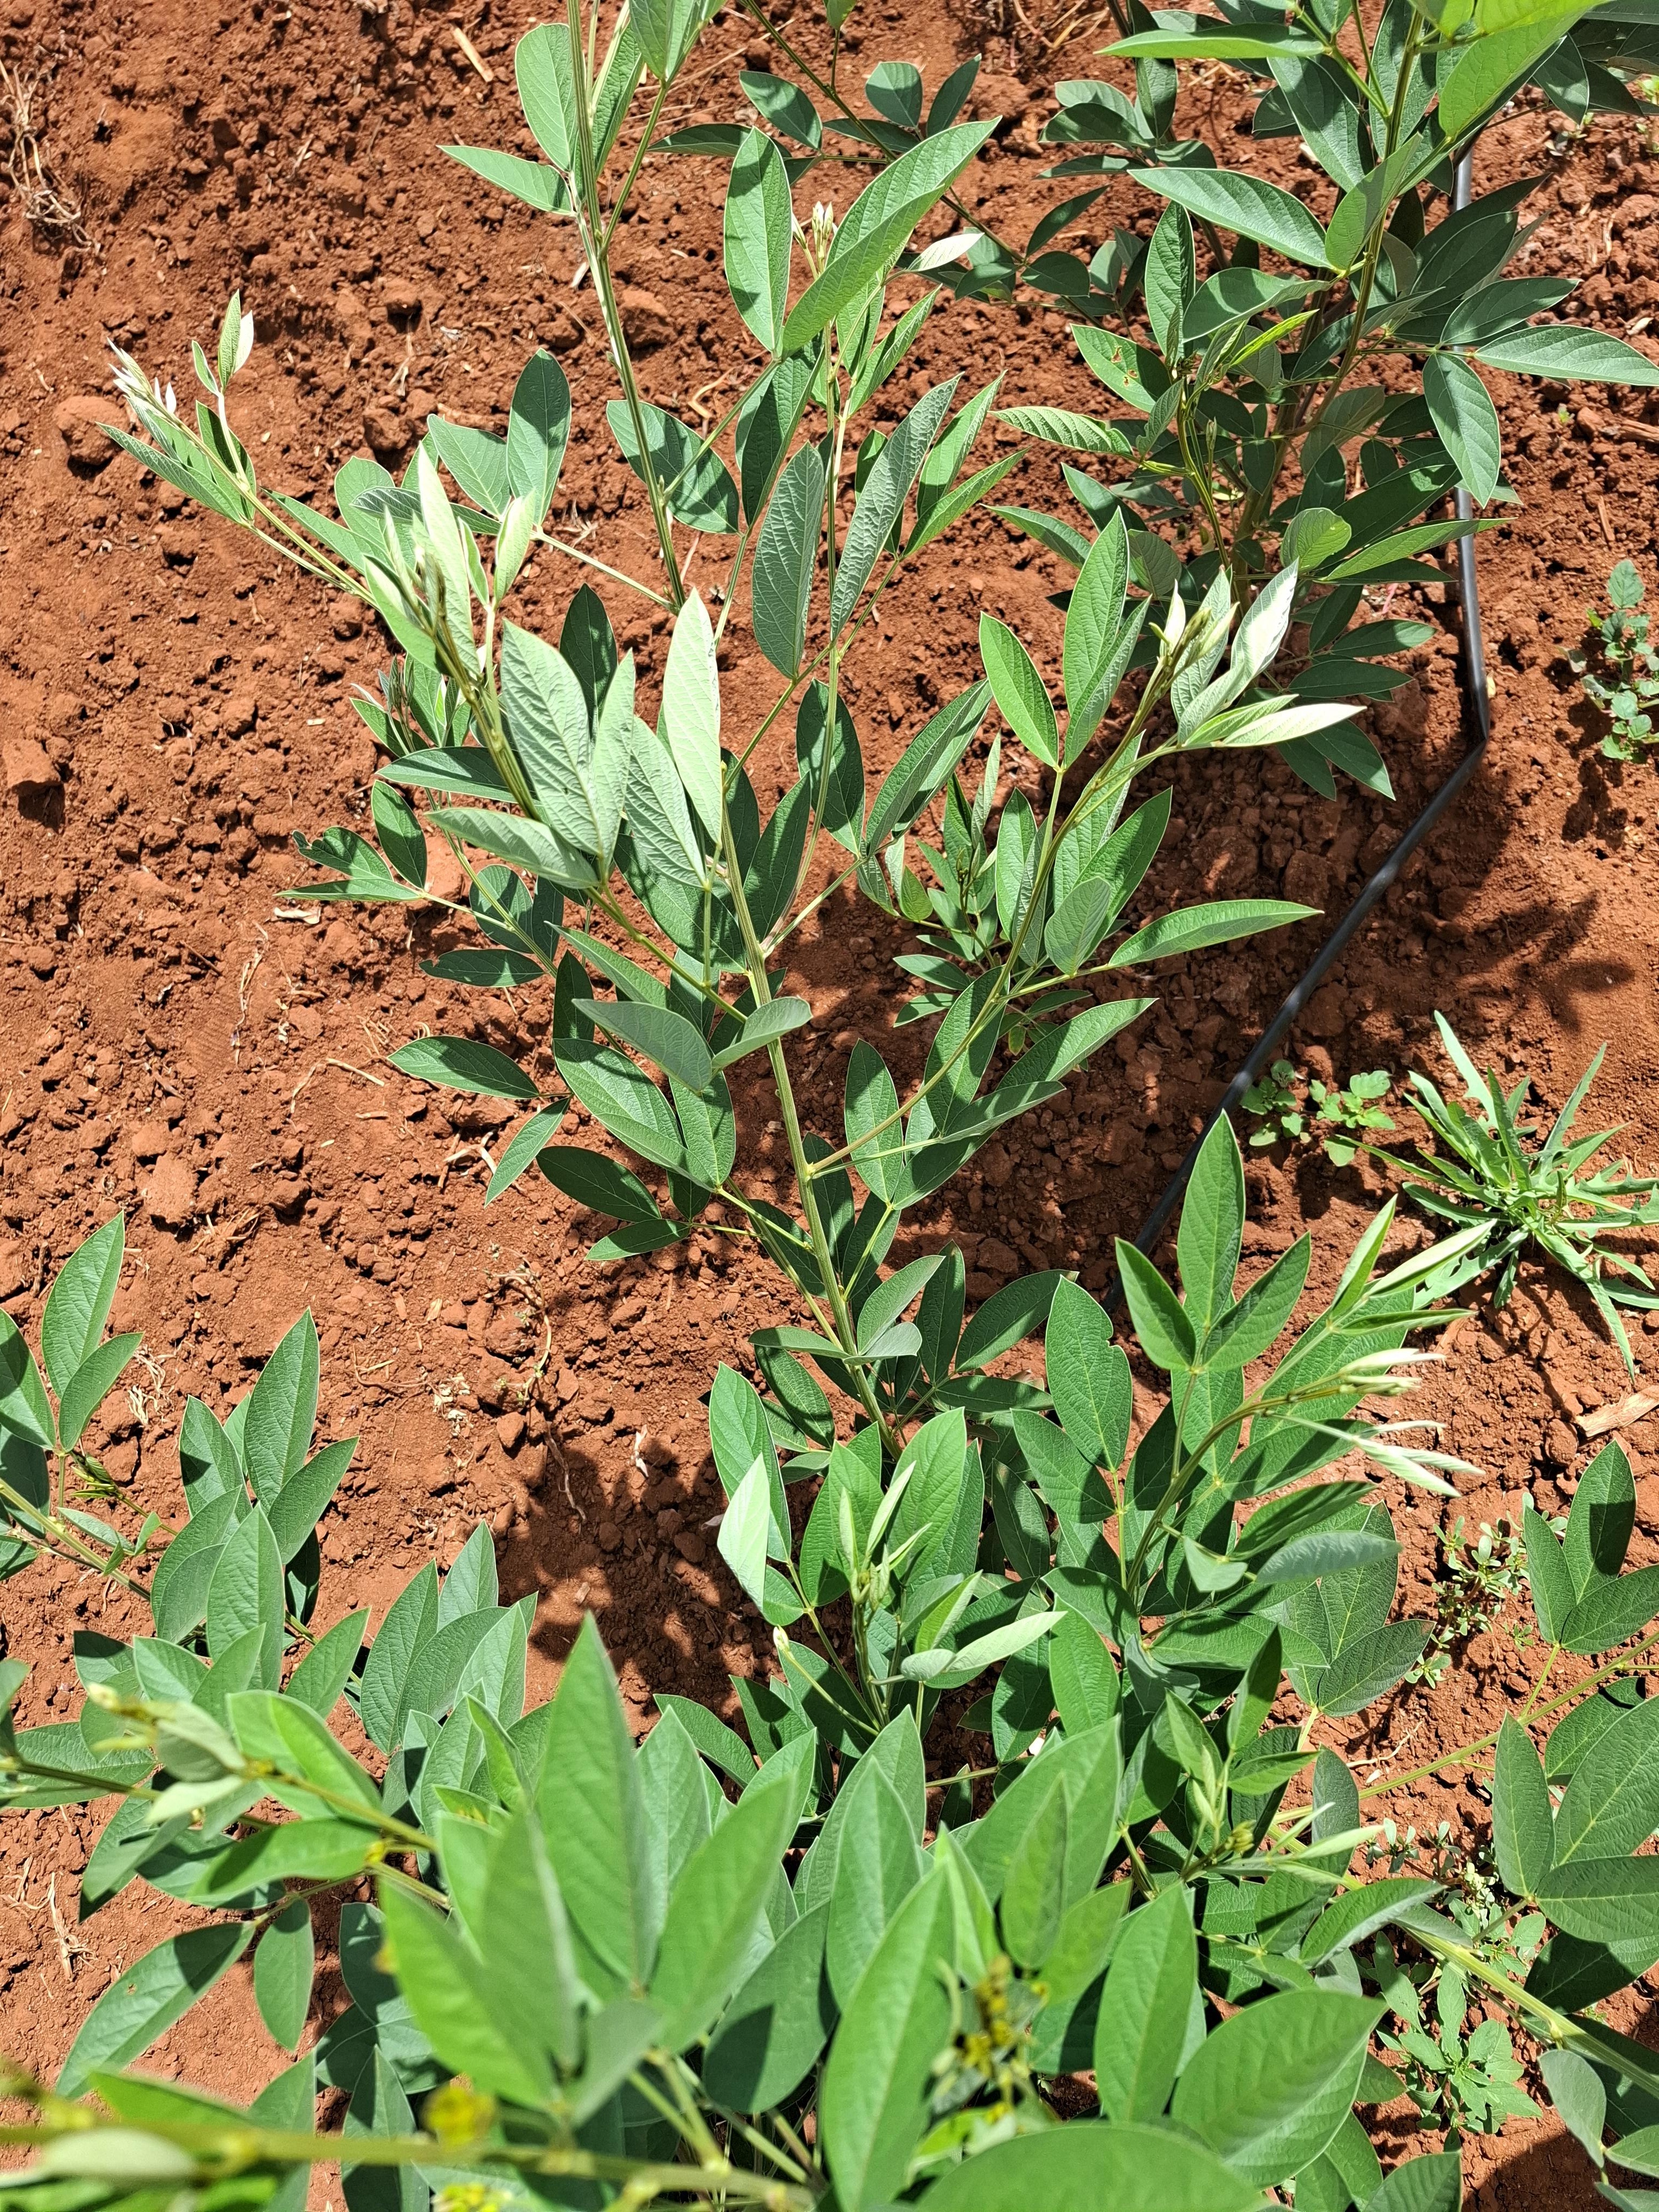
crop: pigeonpea
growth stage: vegetative
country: Kenya
